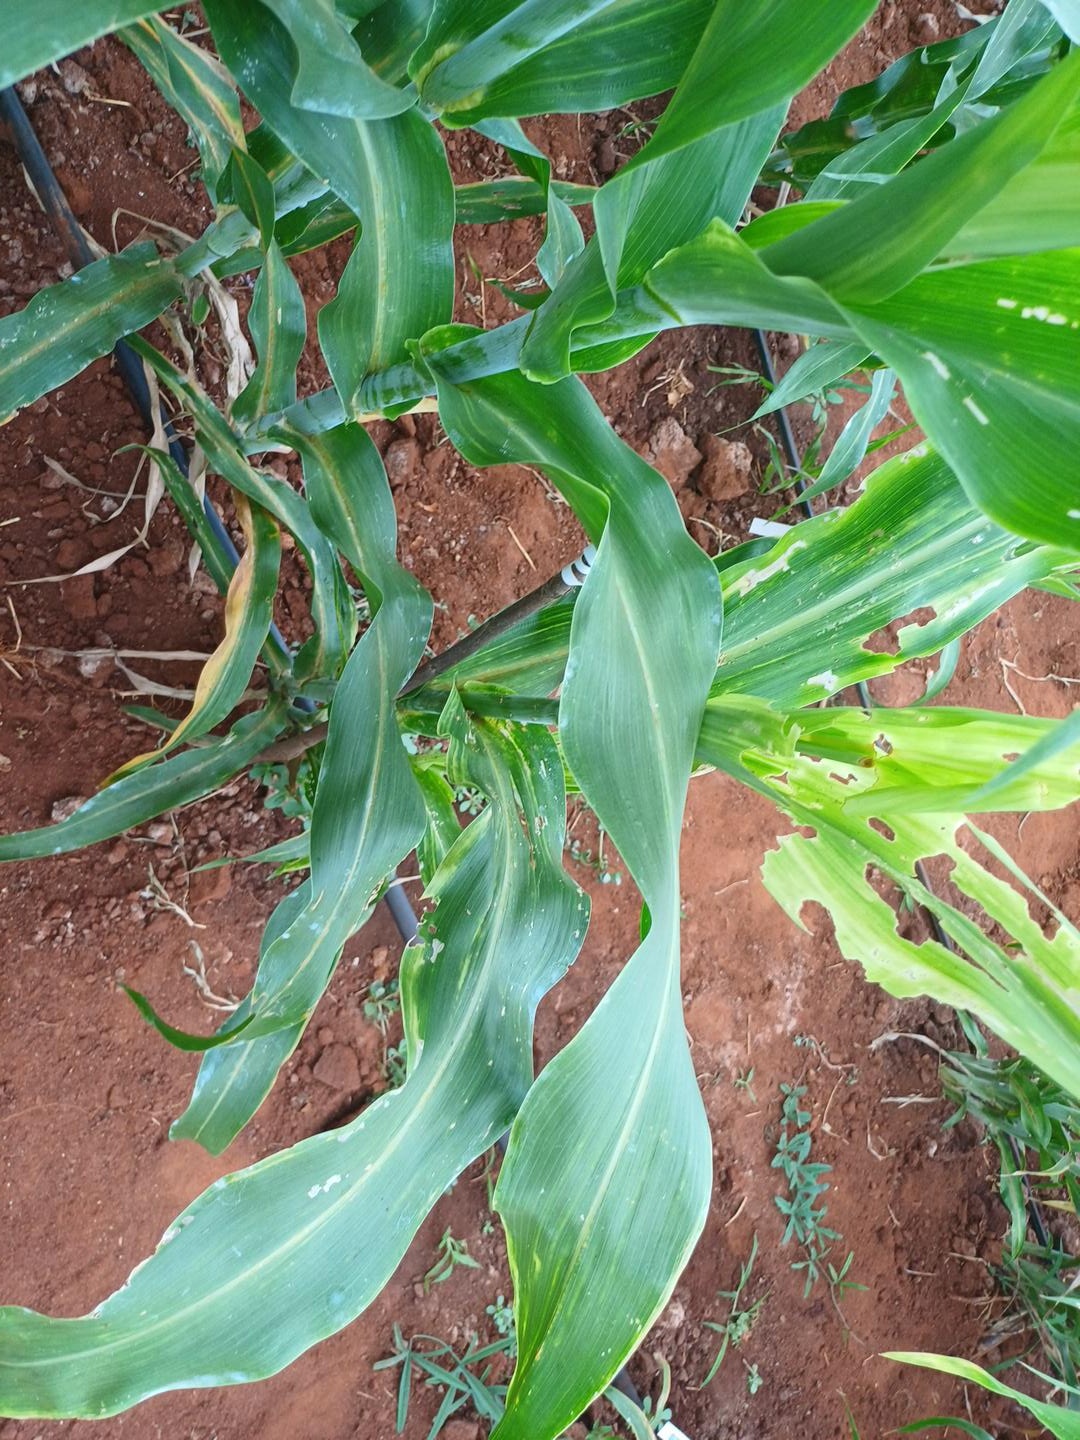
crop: sorghum
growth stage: heading tuber
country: Kenya
